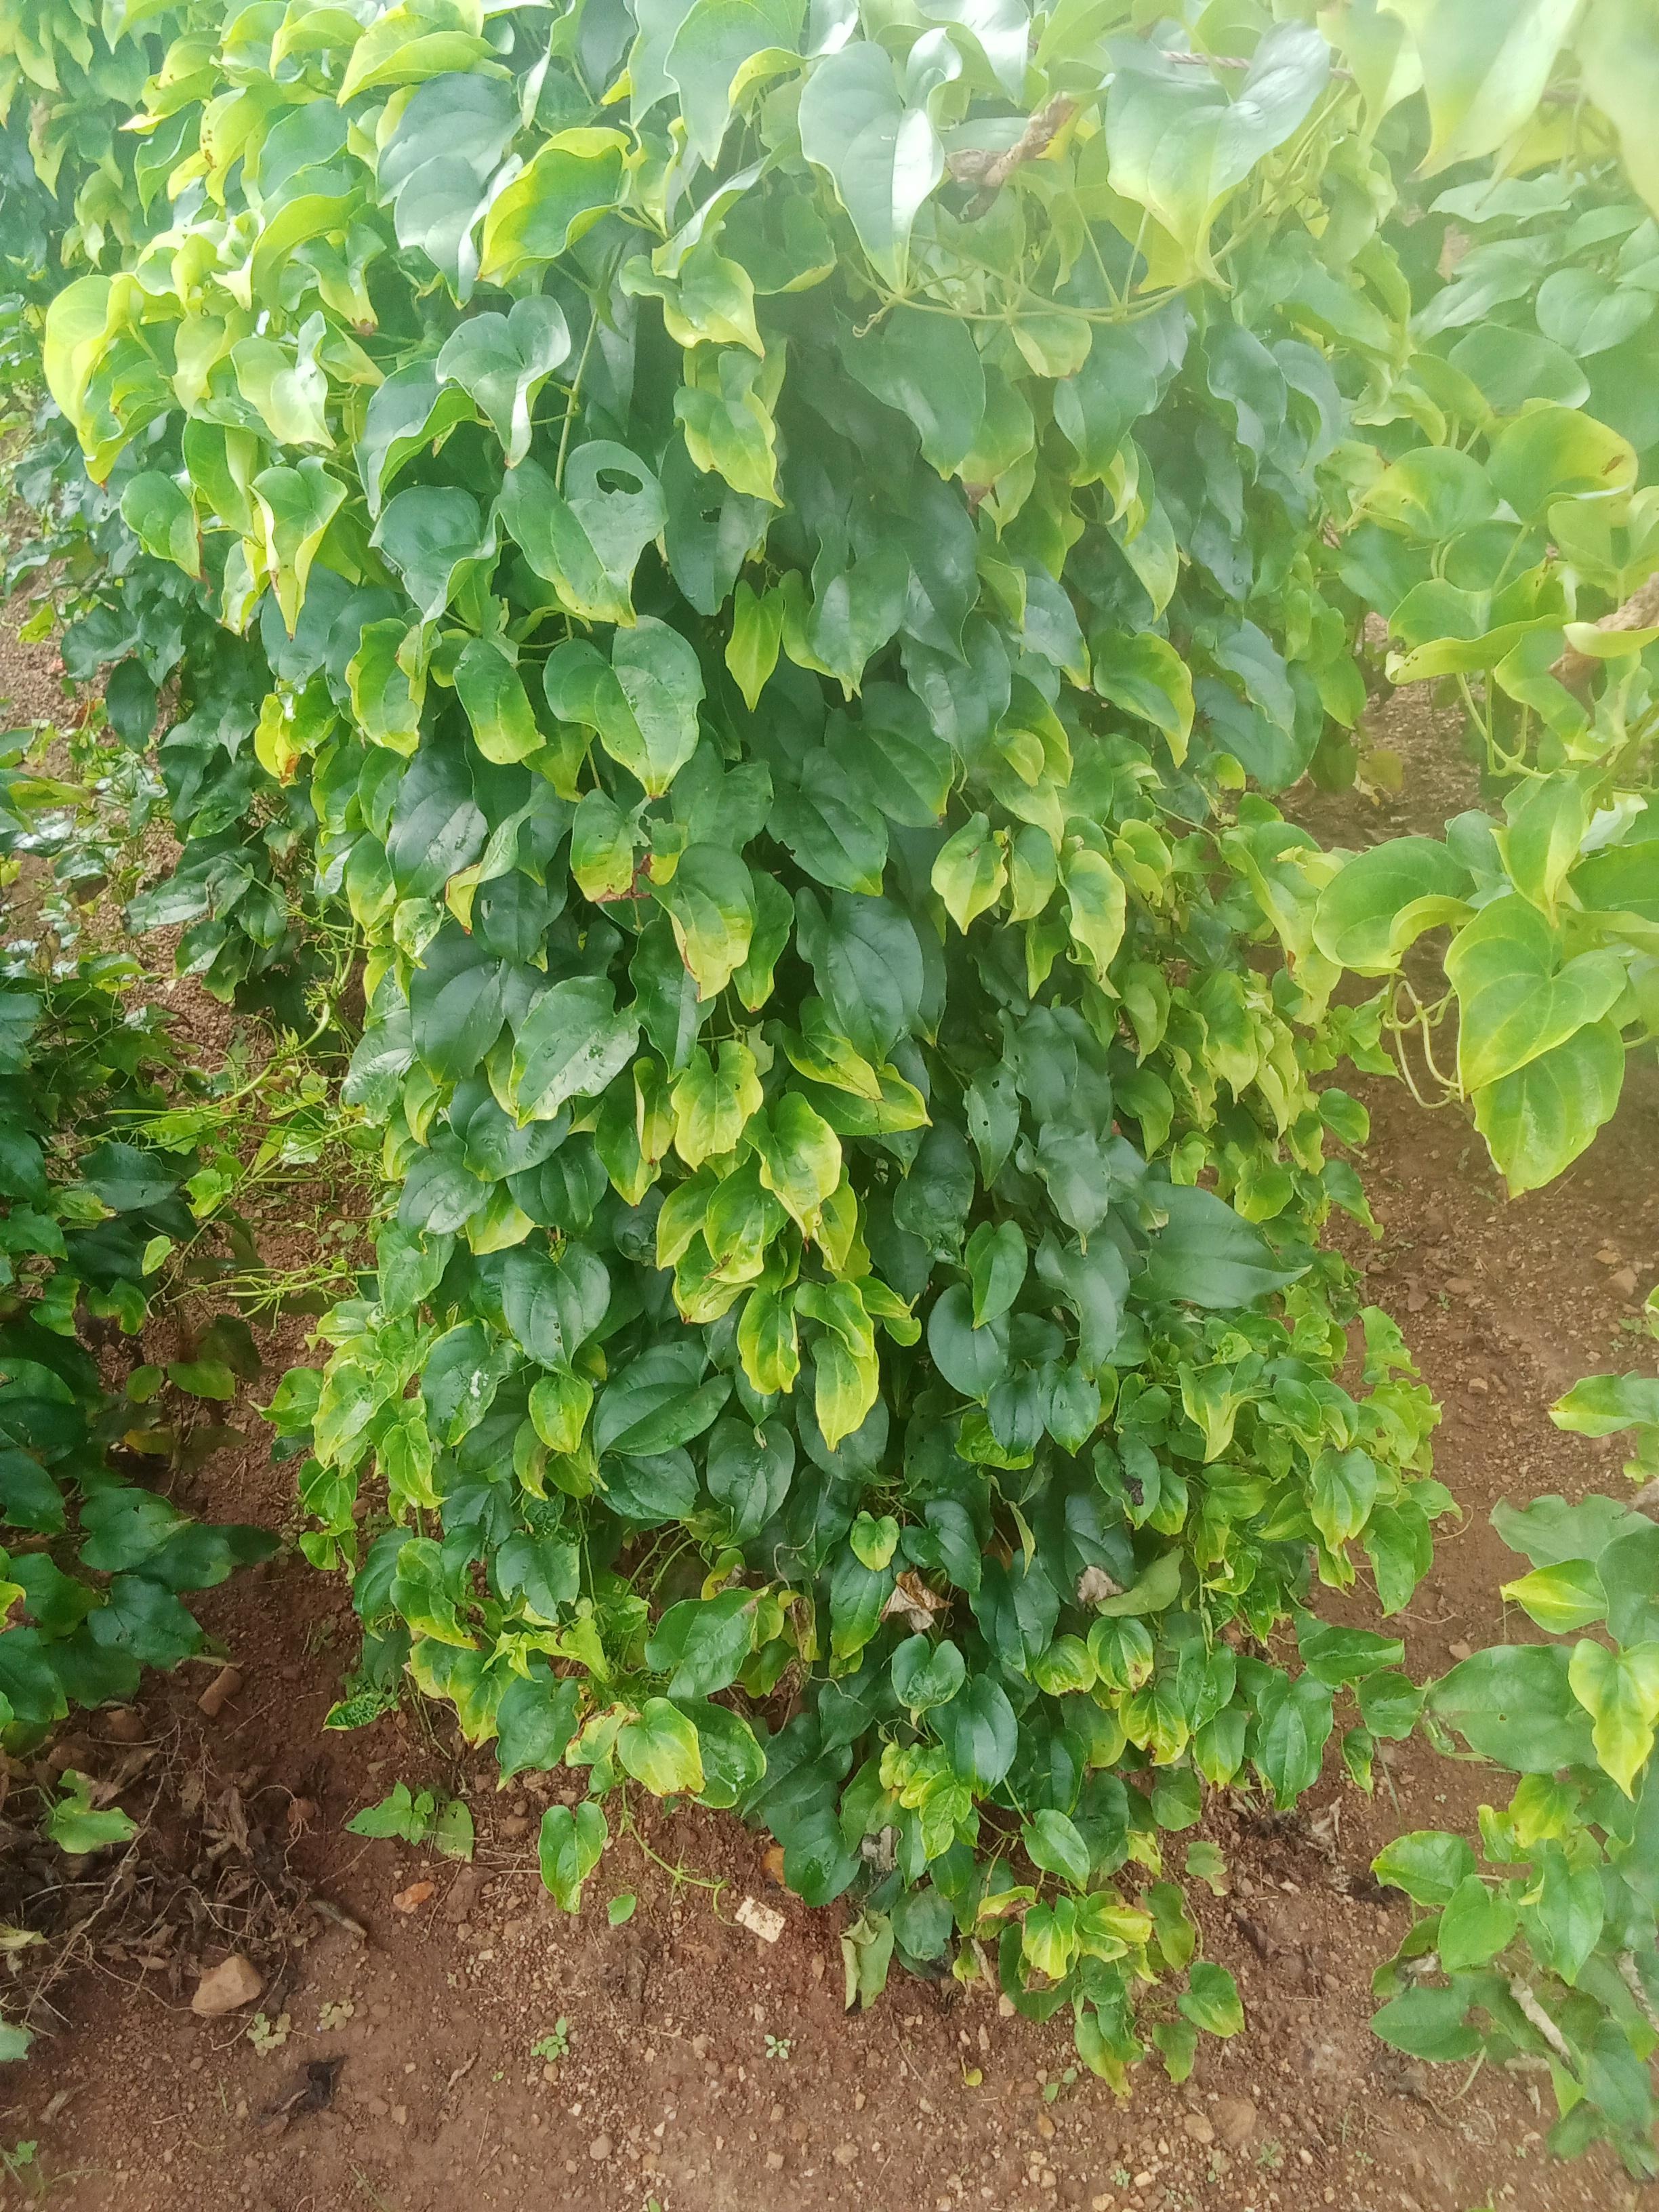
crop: yam
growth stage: vegetative
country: Nigeria
